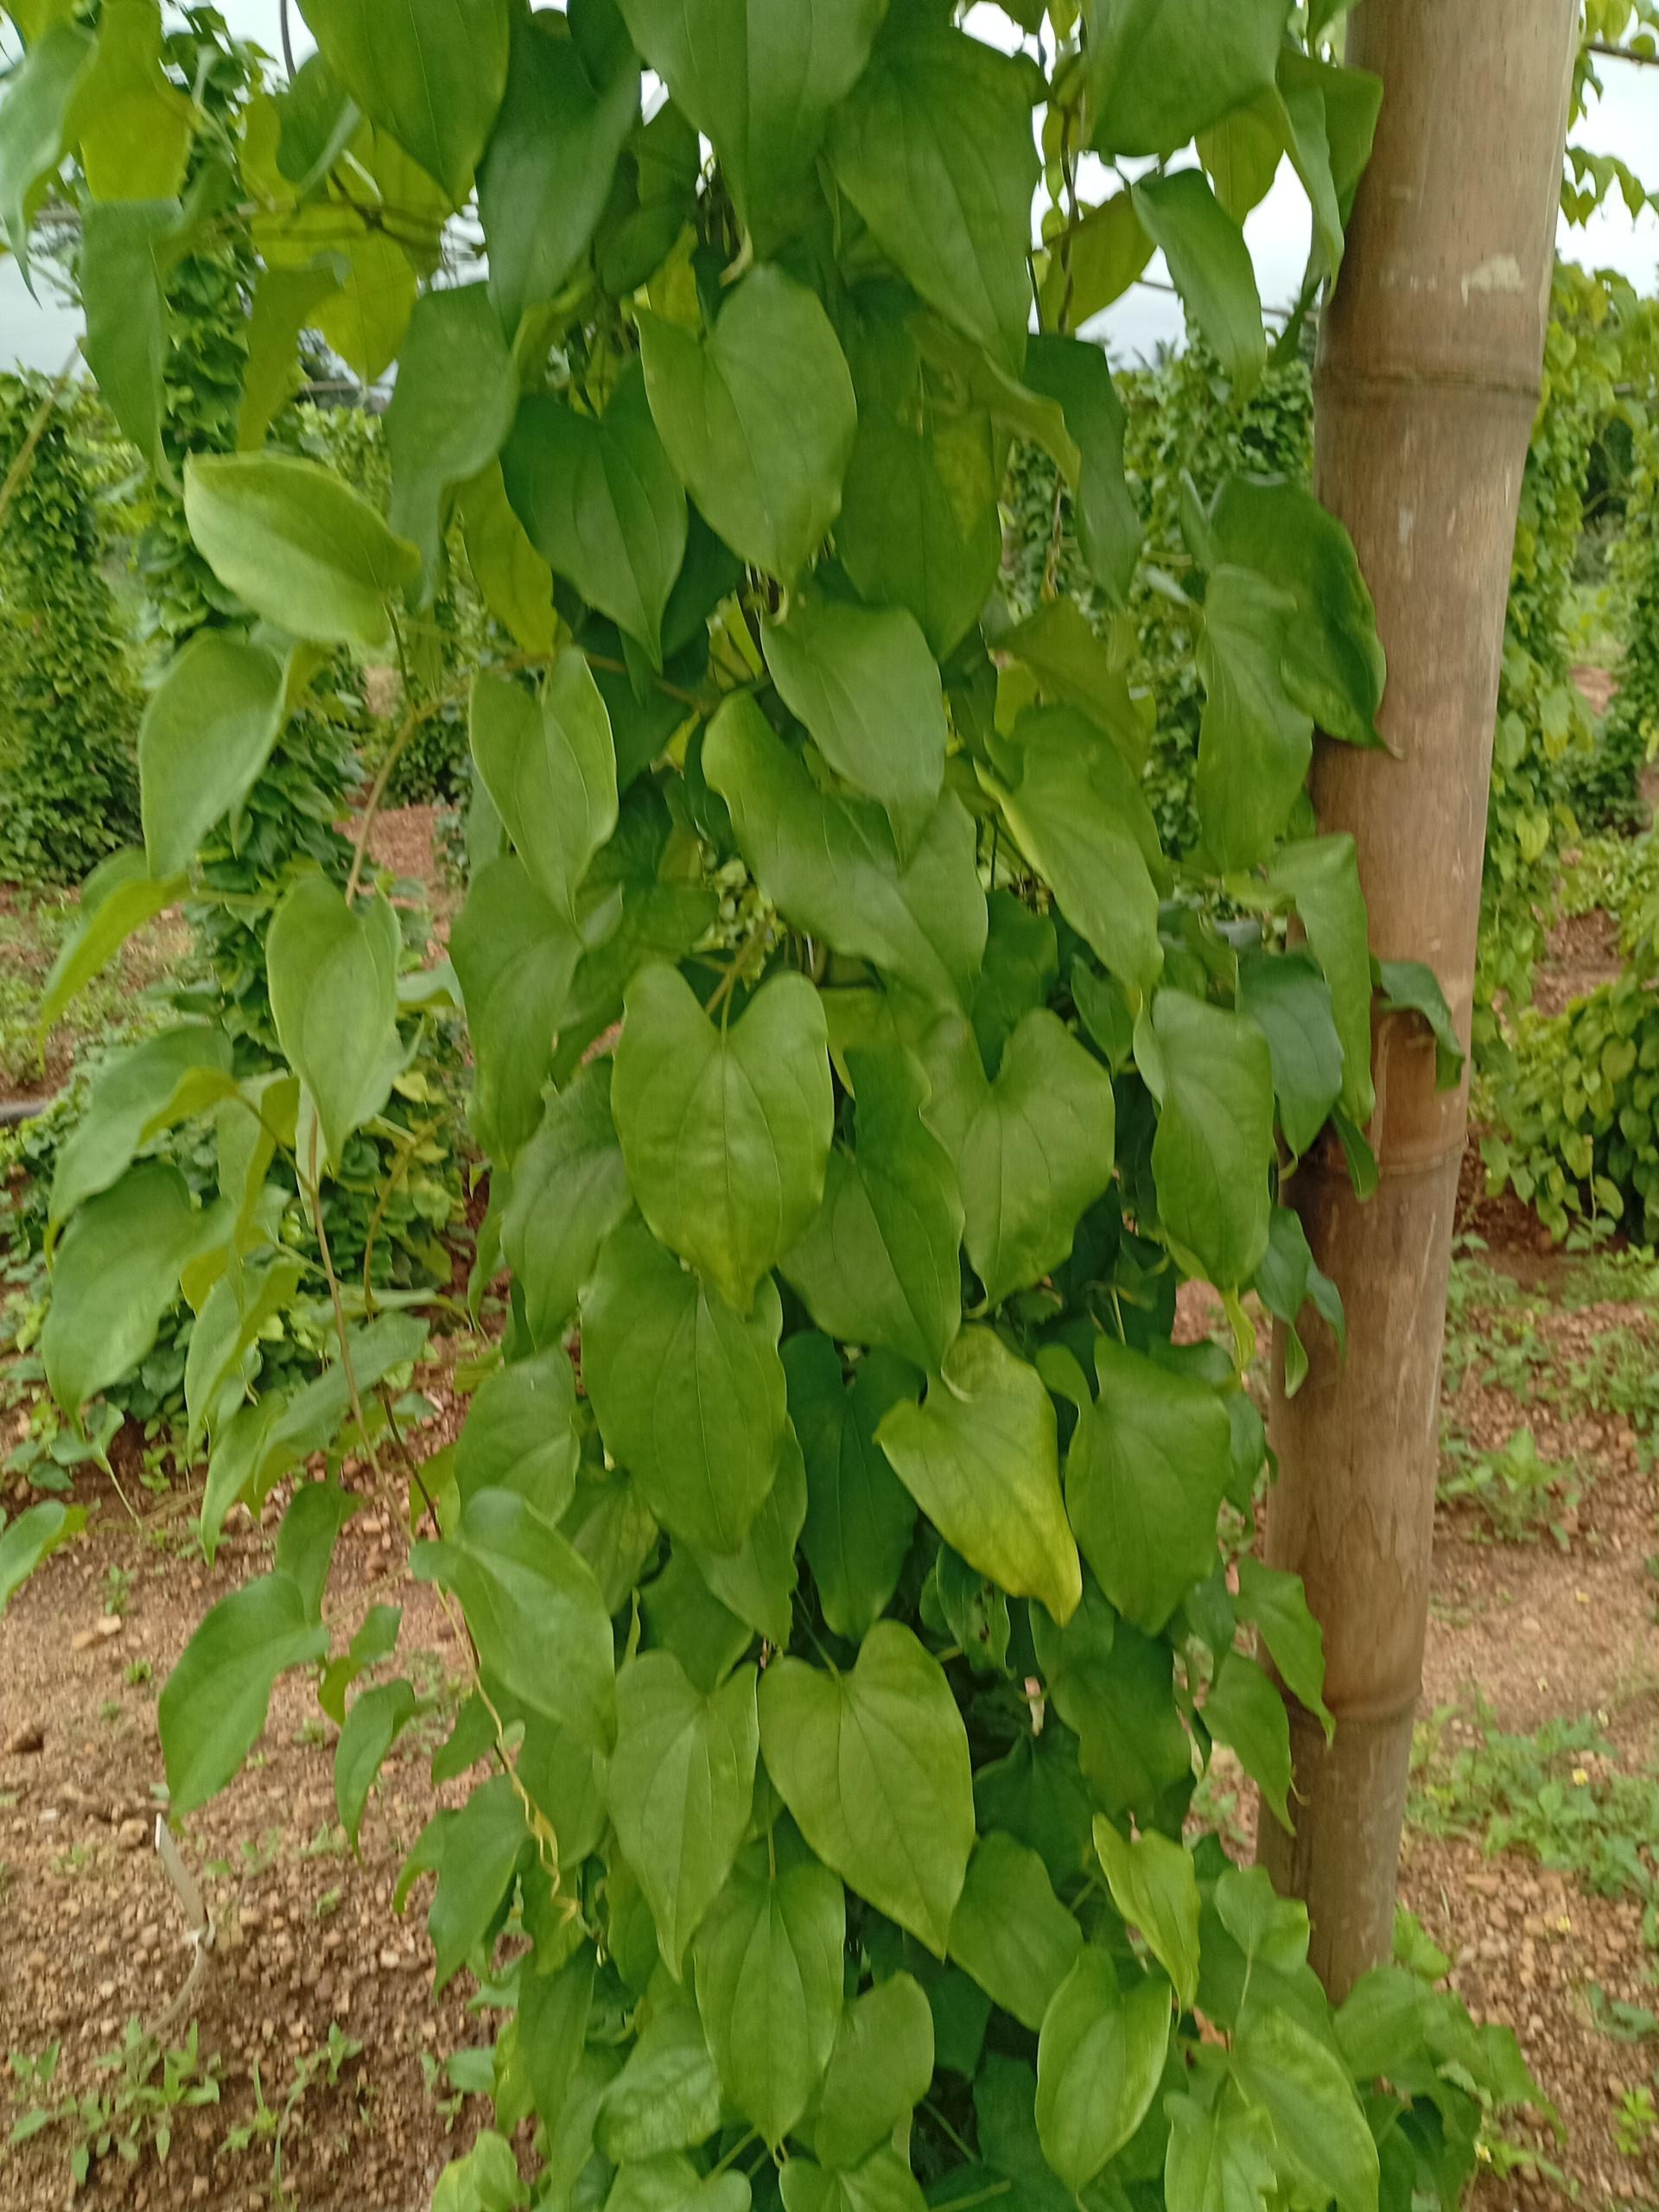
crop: yam
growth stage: vegetative
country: Nigeria
